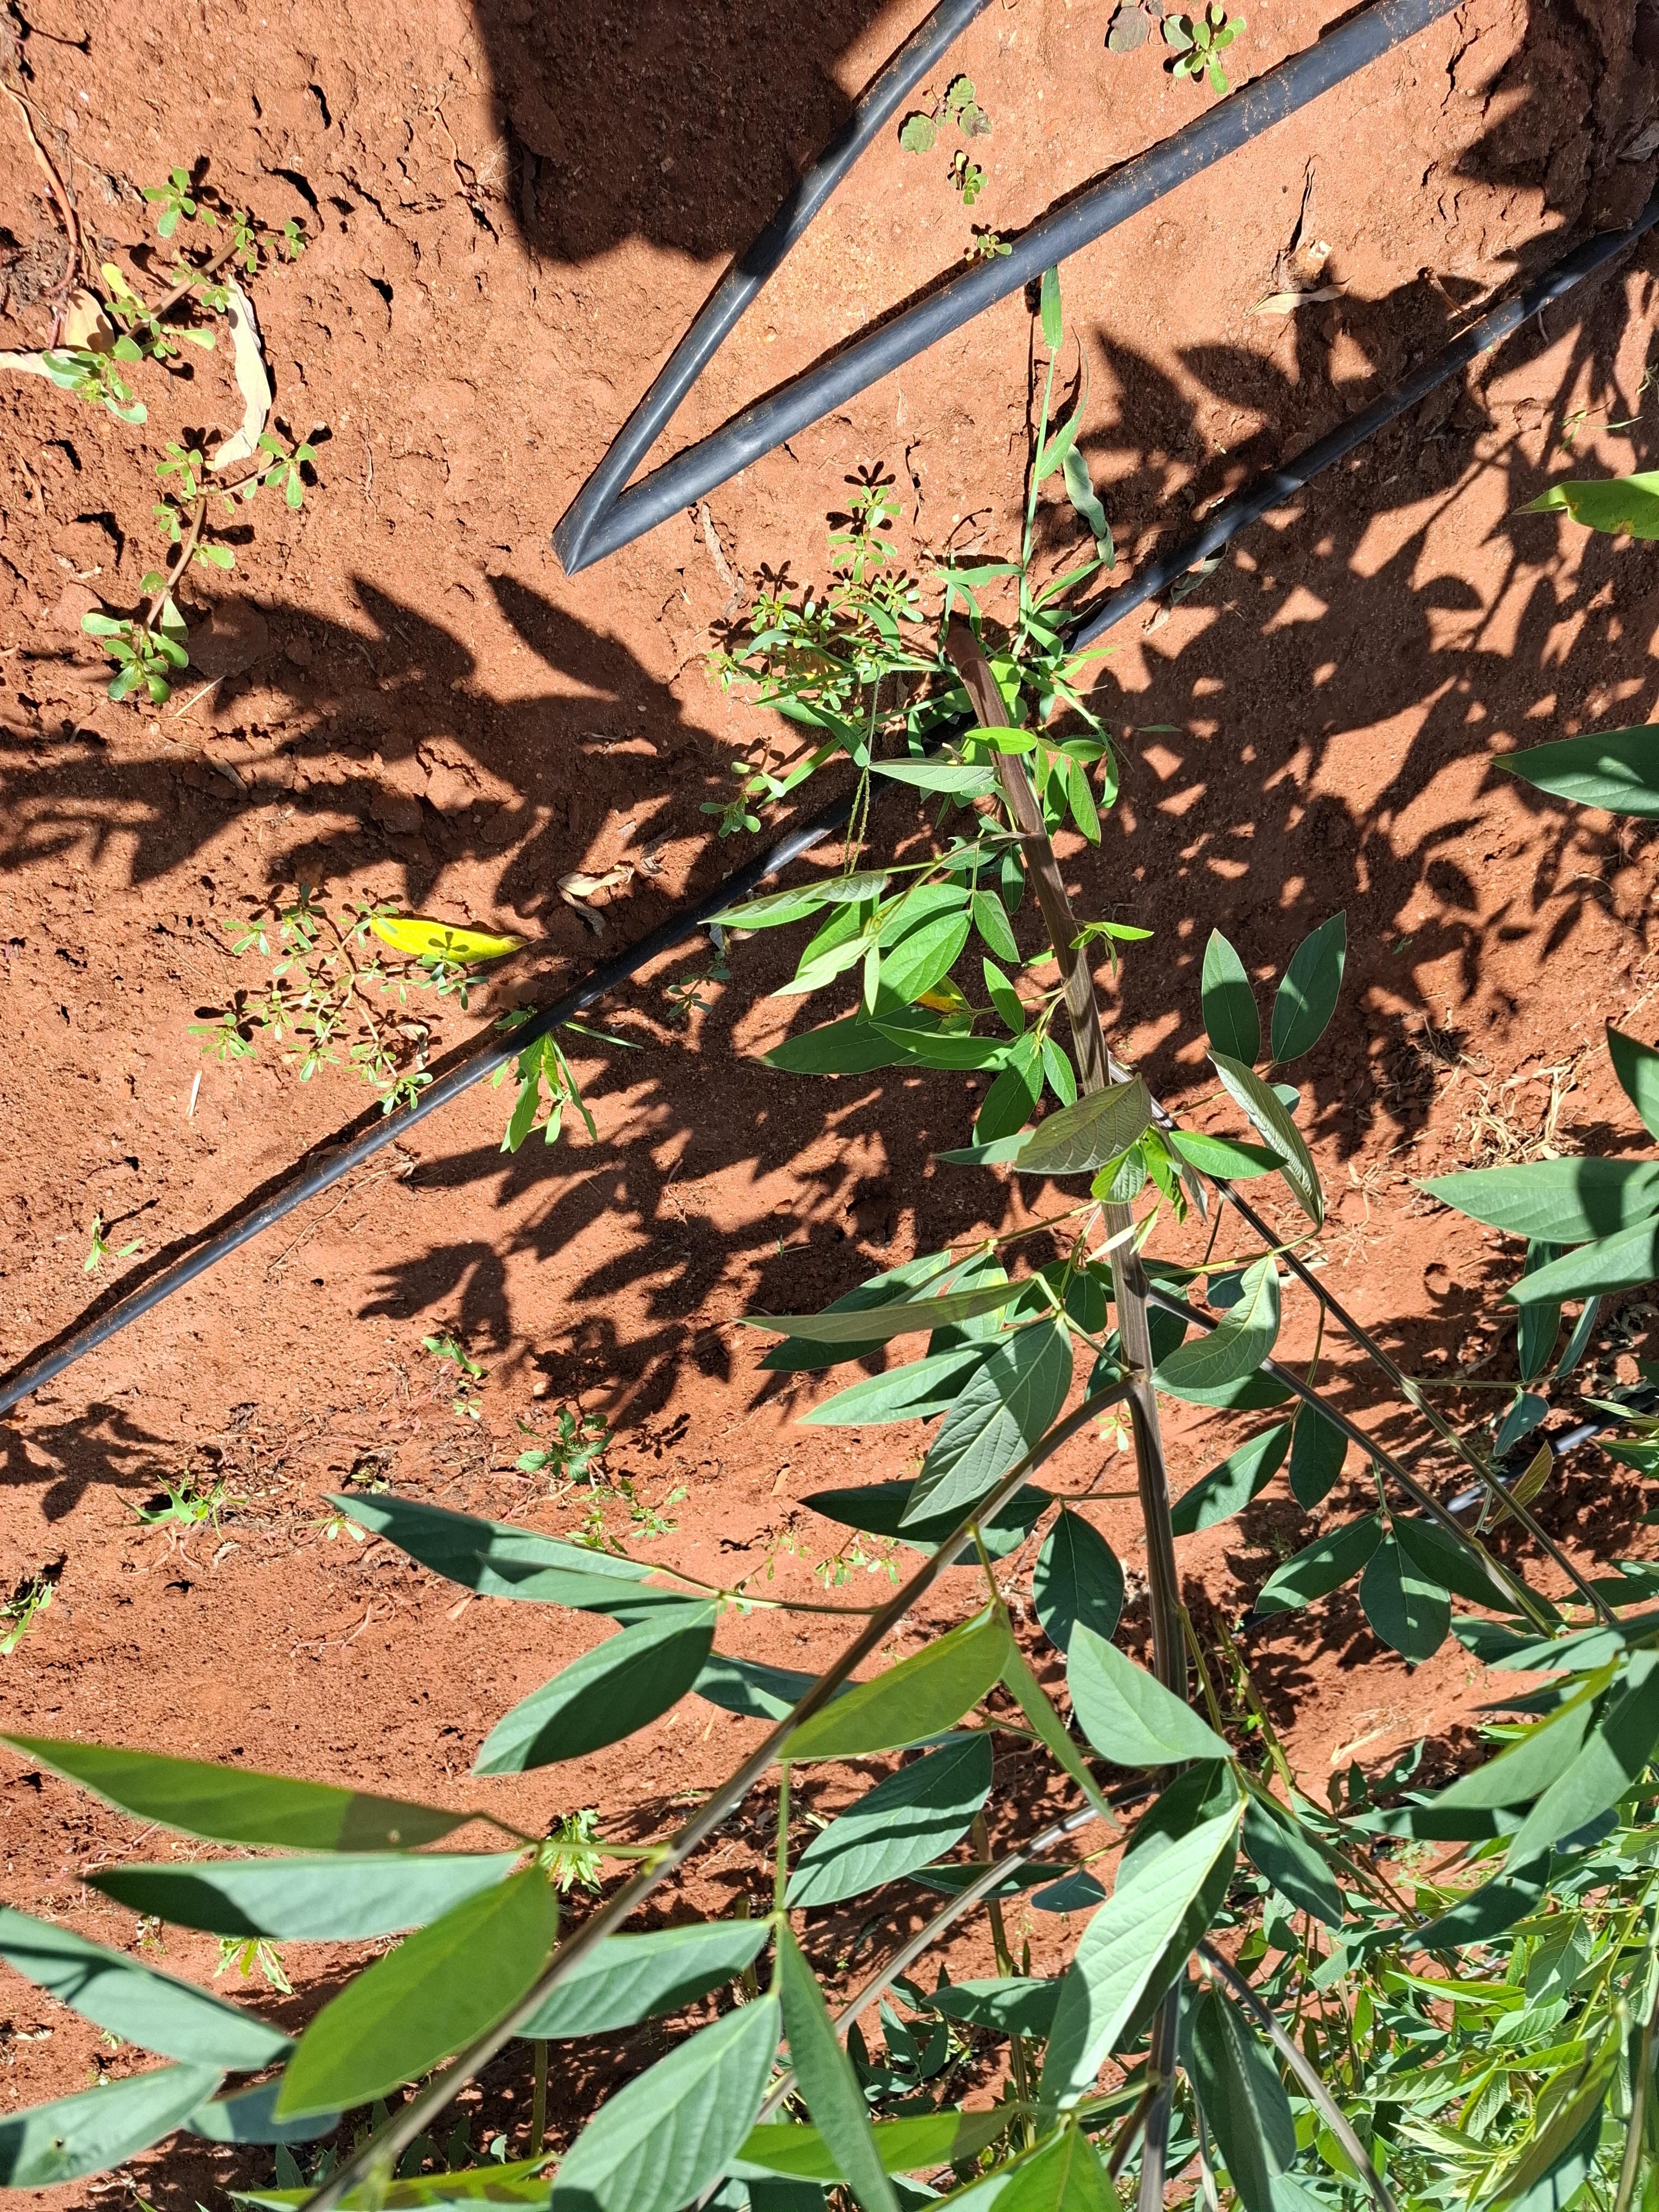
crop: pigeonpea
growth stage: flowering
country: Kenya
